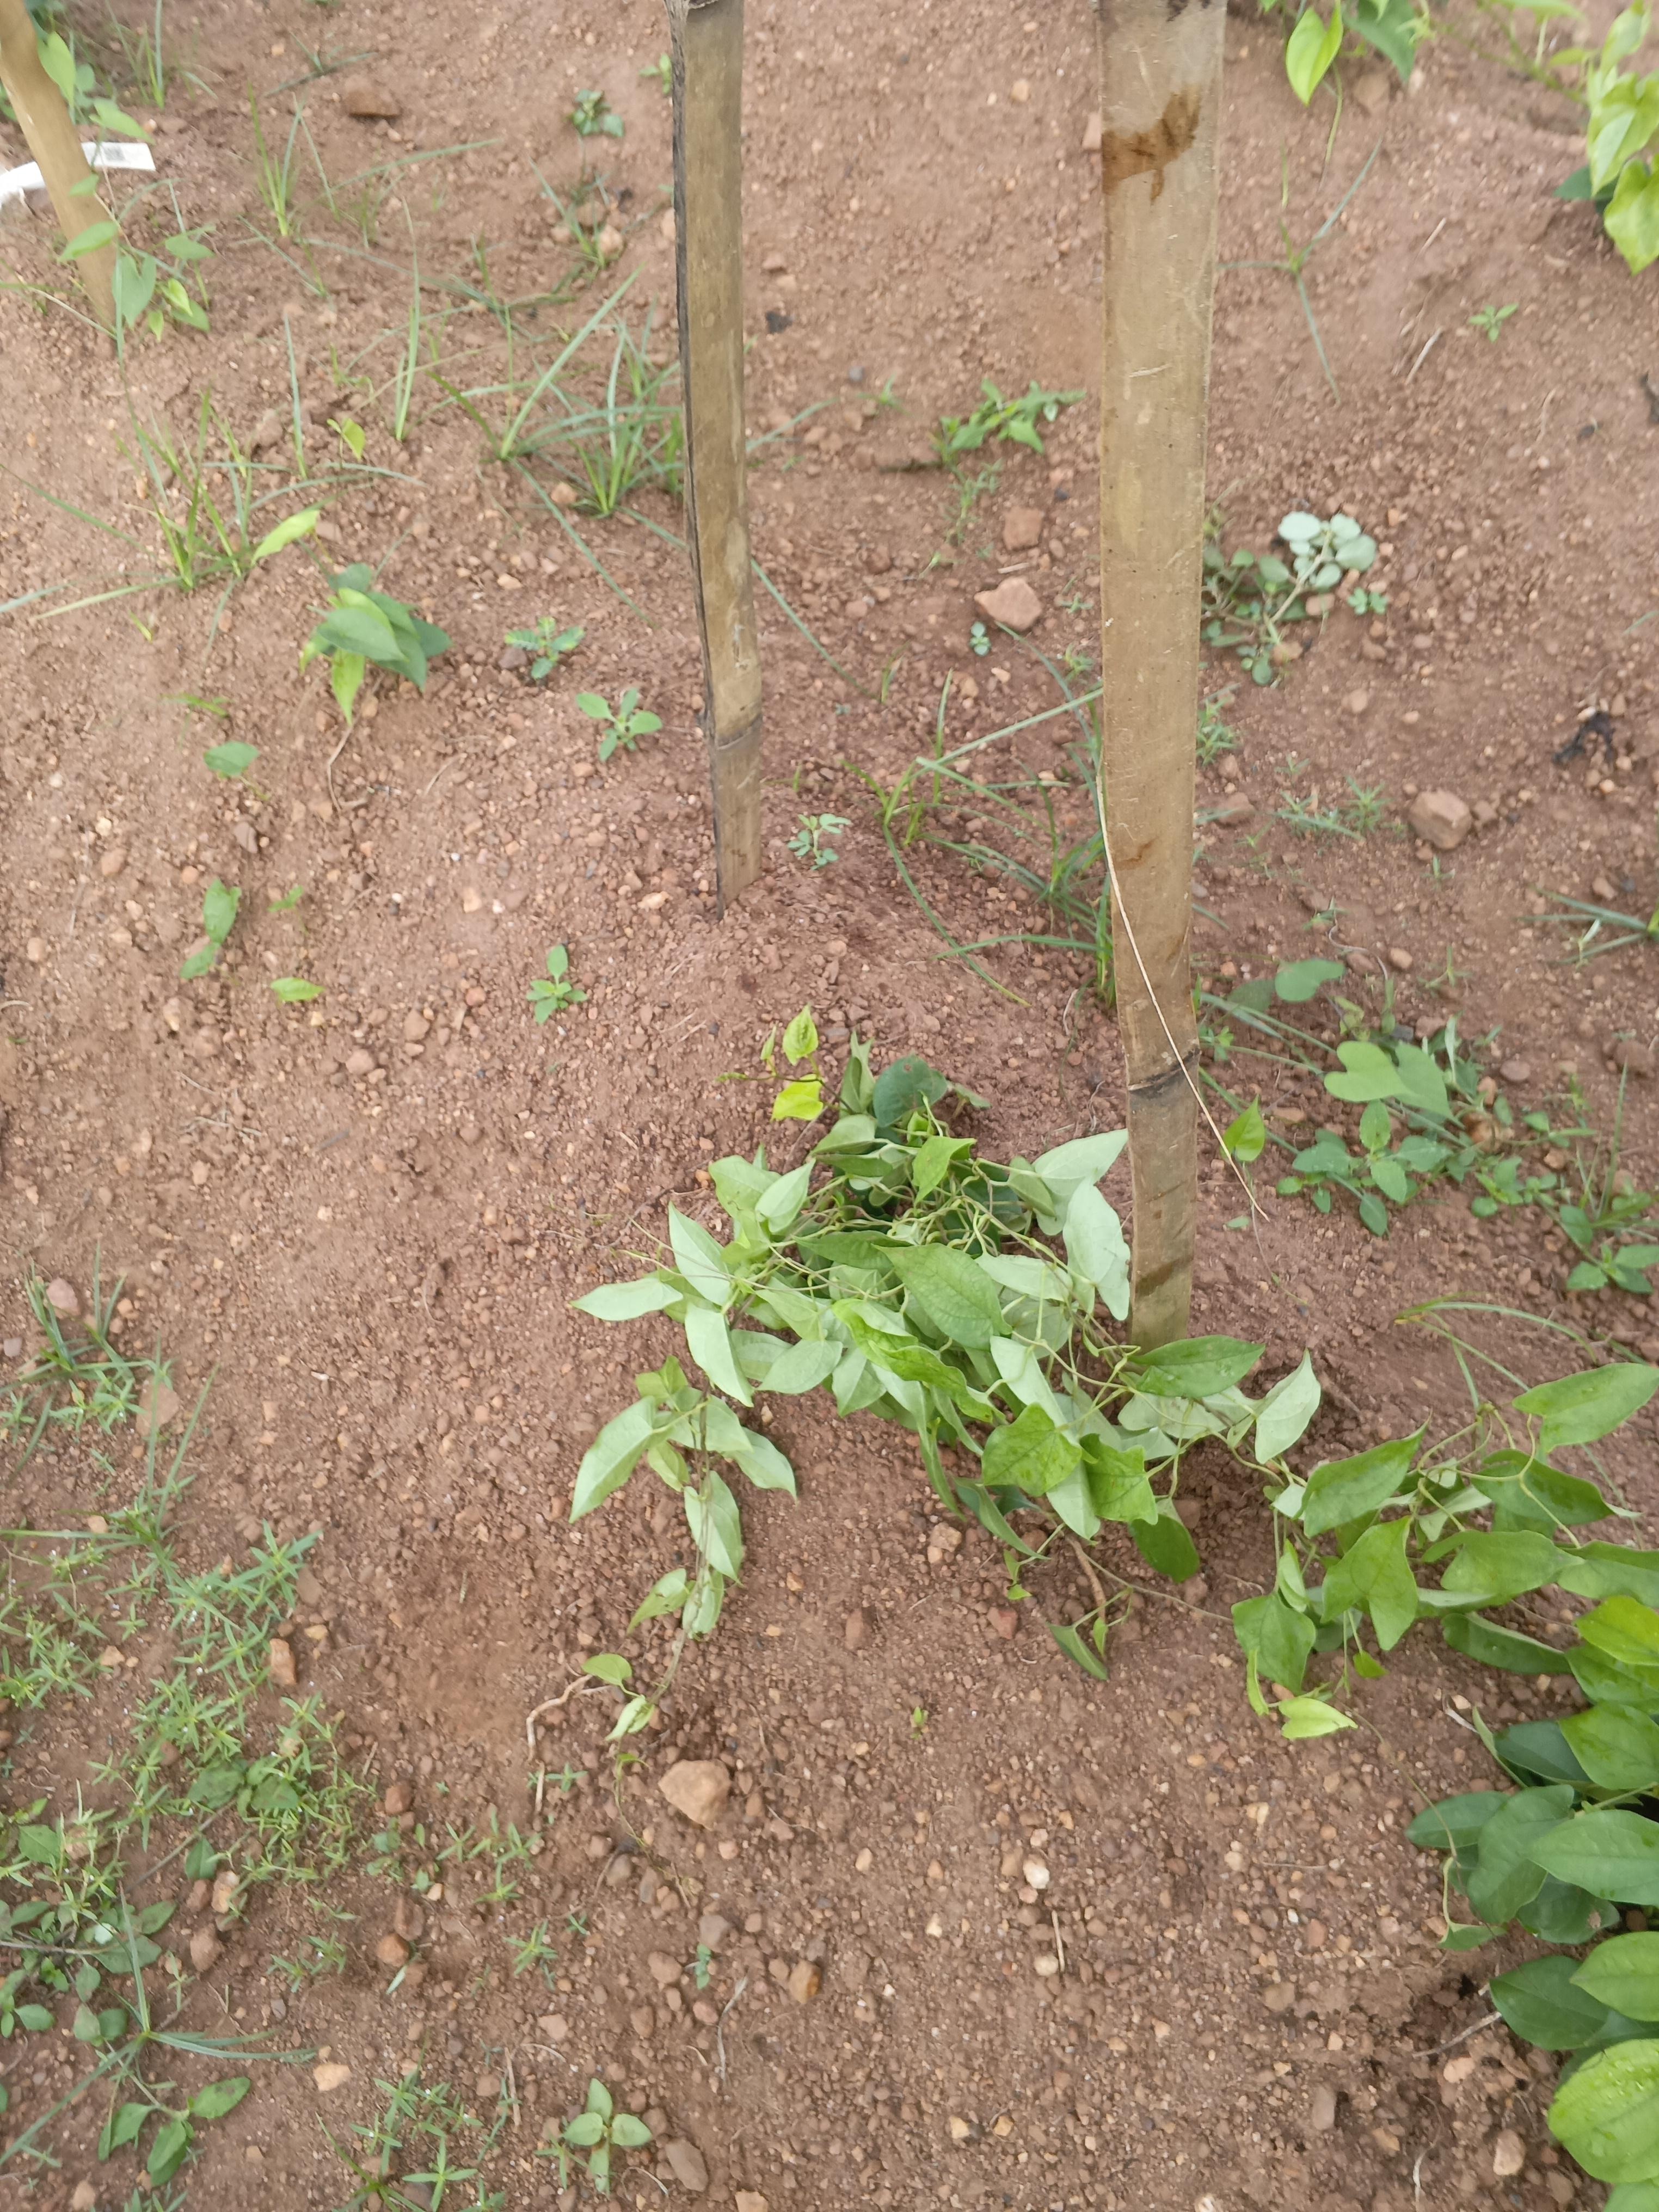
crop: yam
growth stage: sprouting
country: Nigeria
